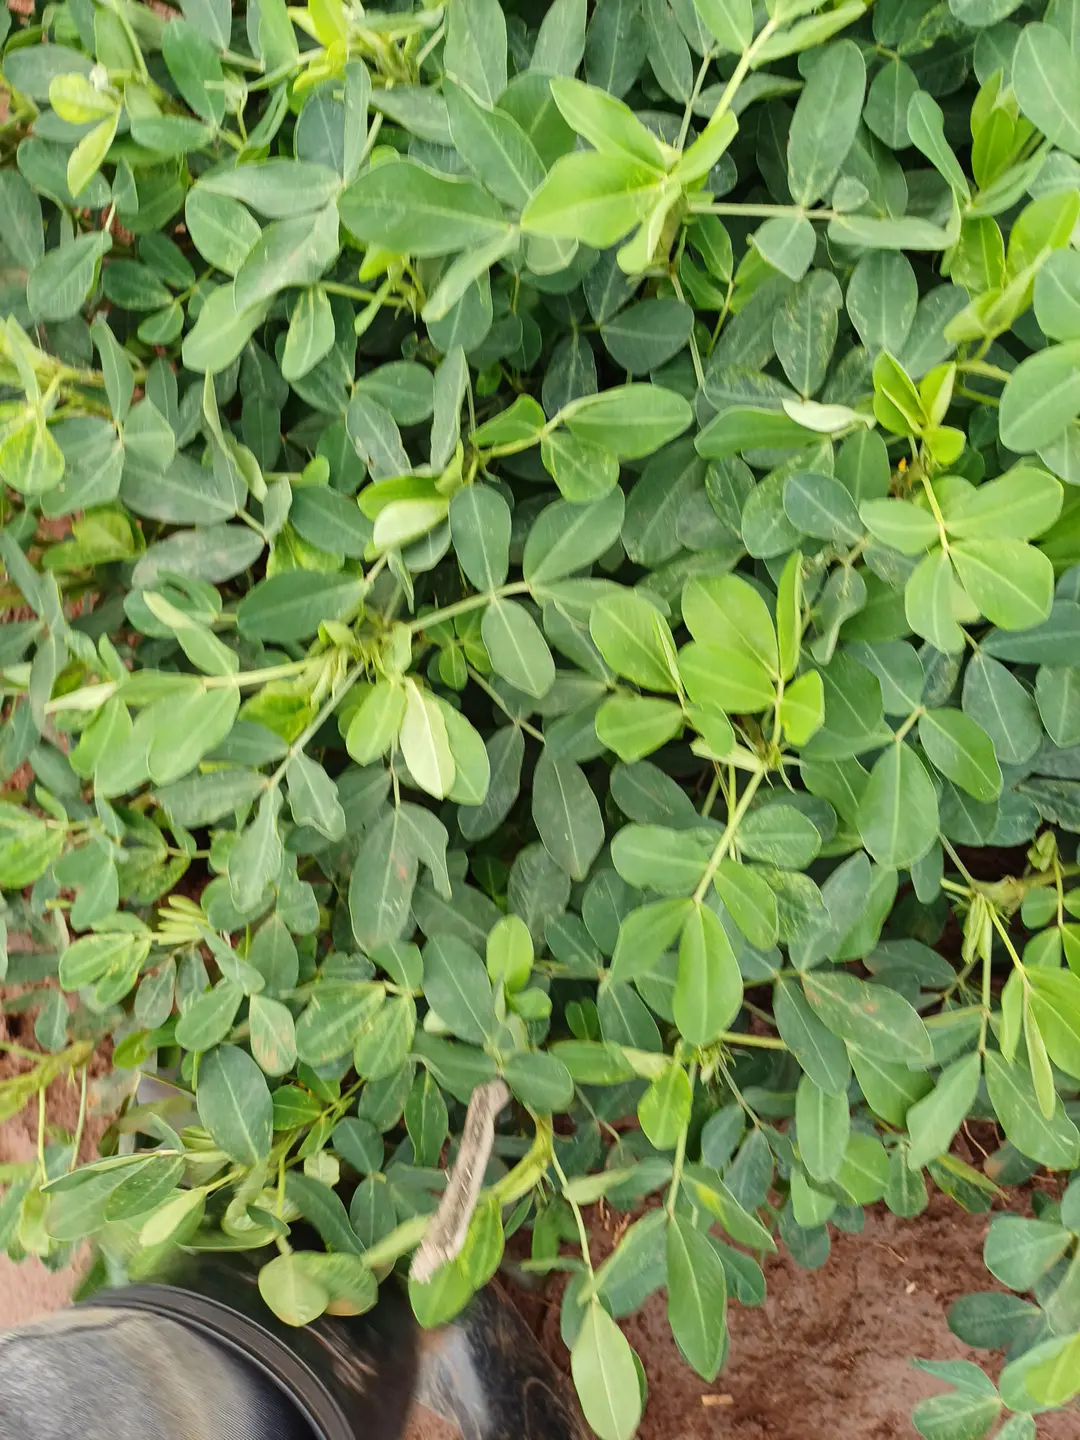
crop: groundnut
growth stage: flowering
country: Kenya
